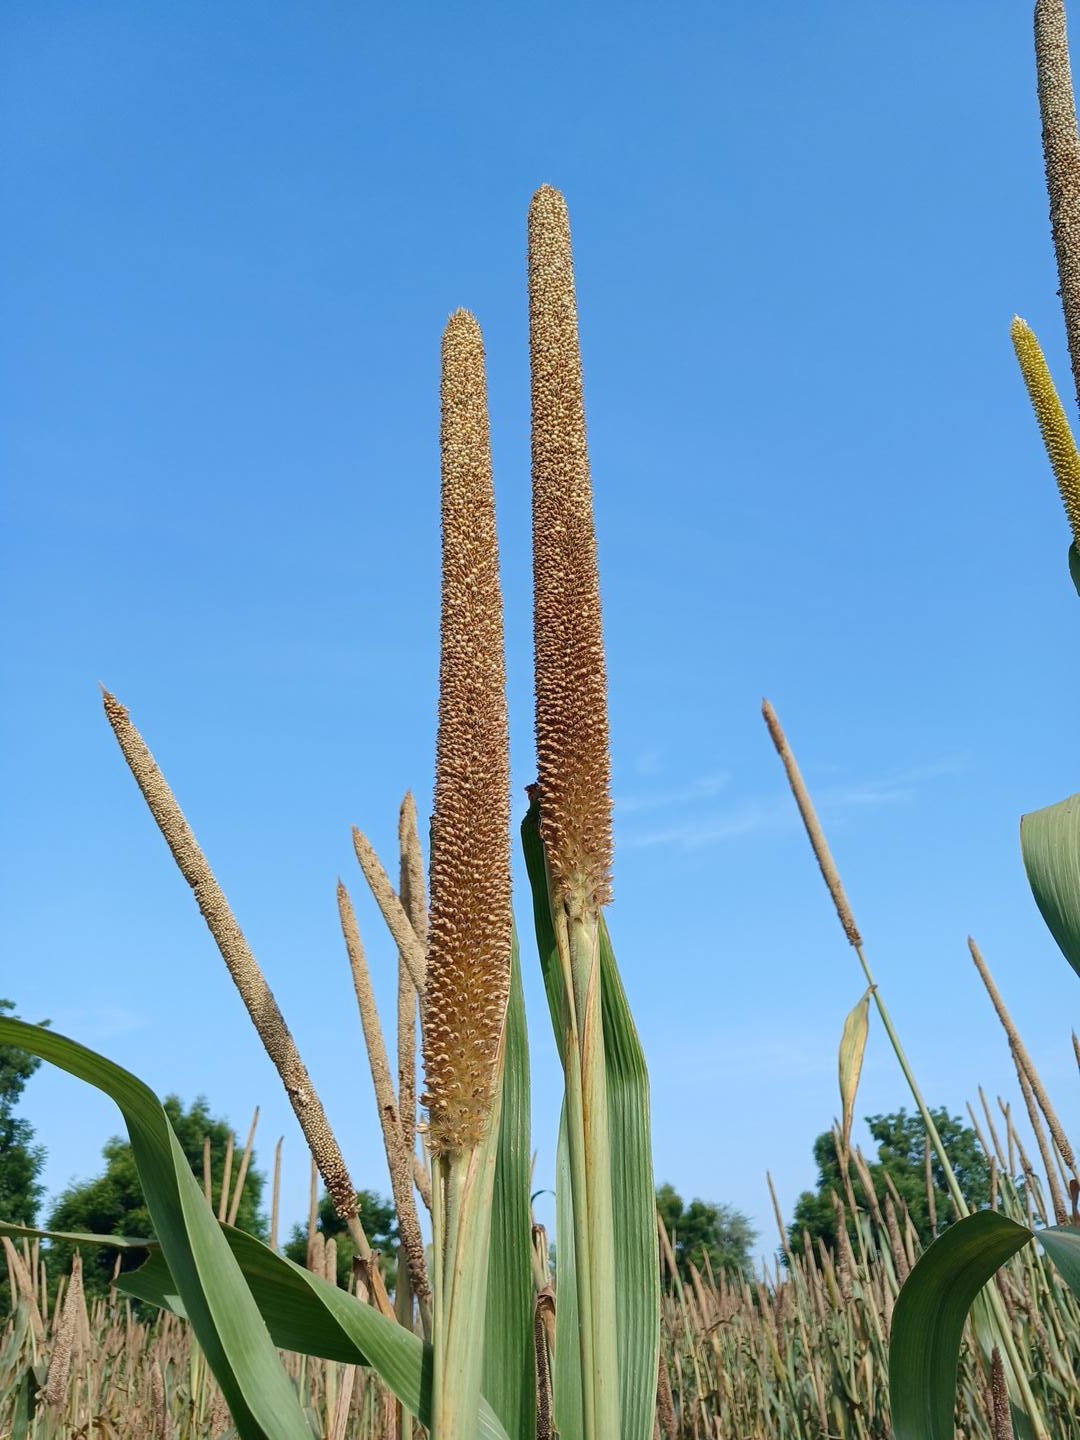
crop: pearl millet
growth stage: maturity
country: Senegal
